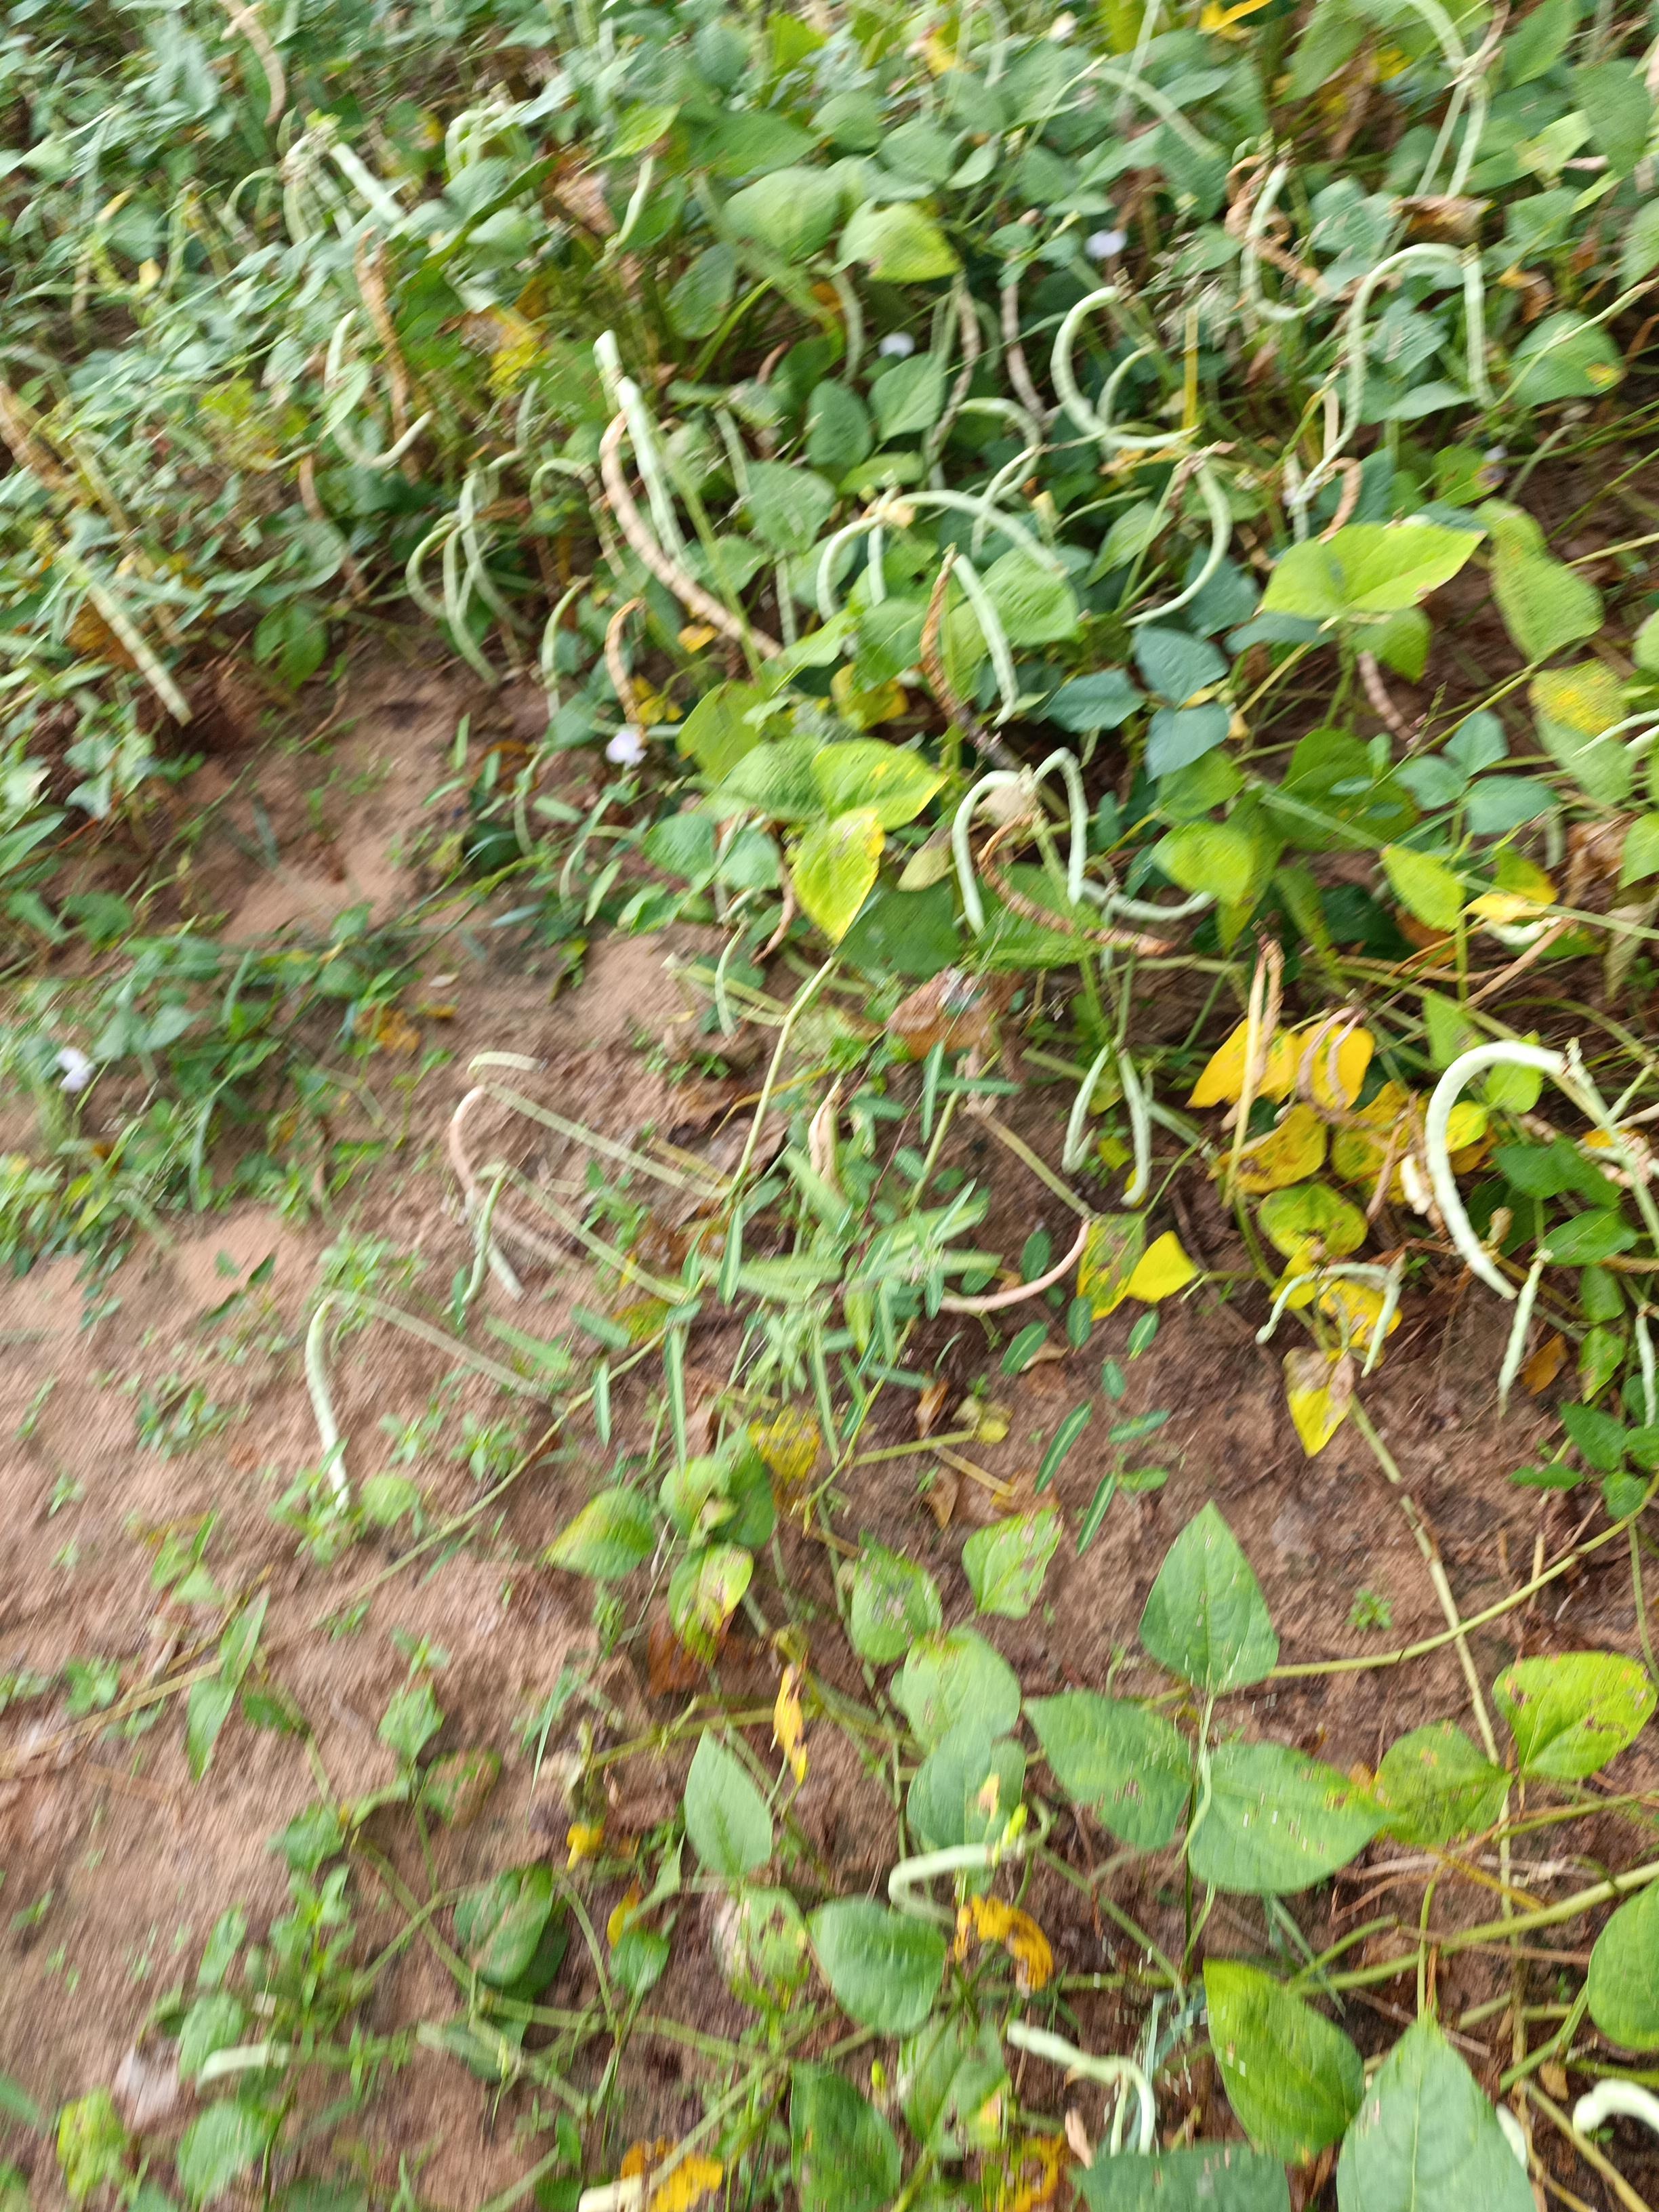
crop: cowpea
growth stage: maturity
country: Nigeria
